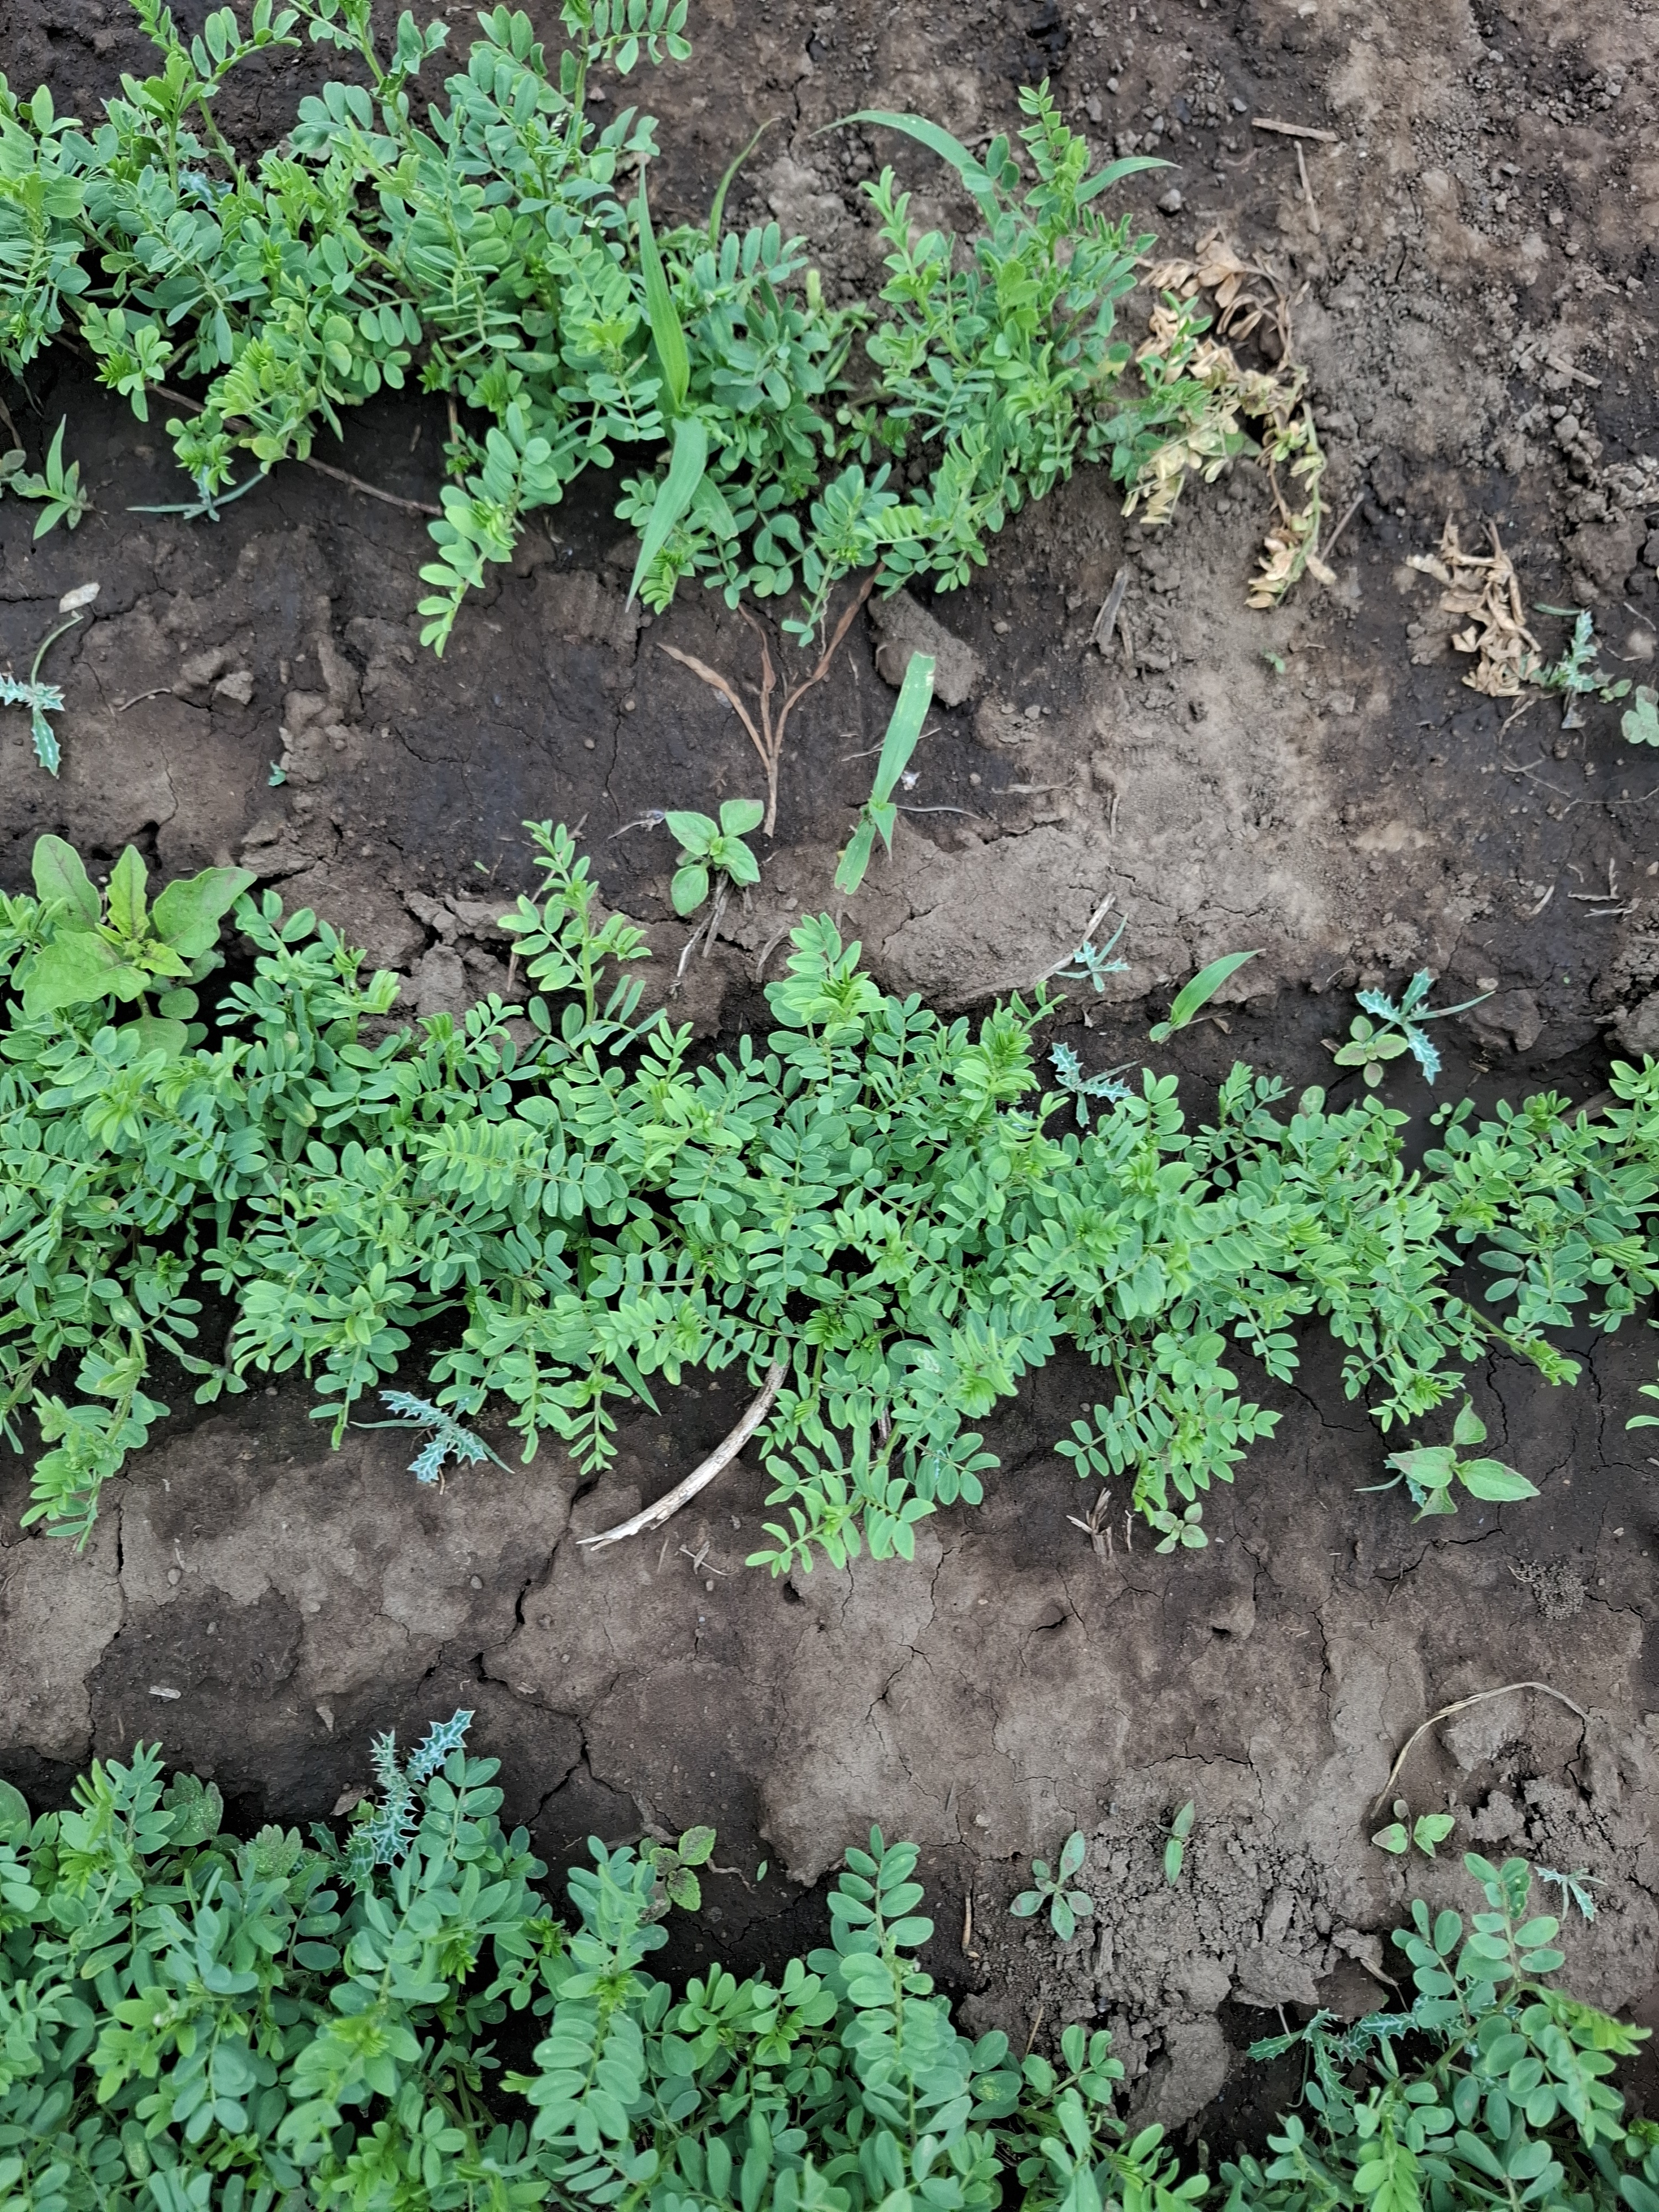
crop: lentil
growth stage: vegetative
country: Tanzania
